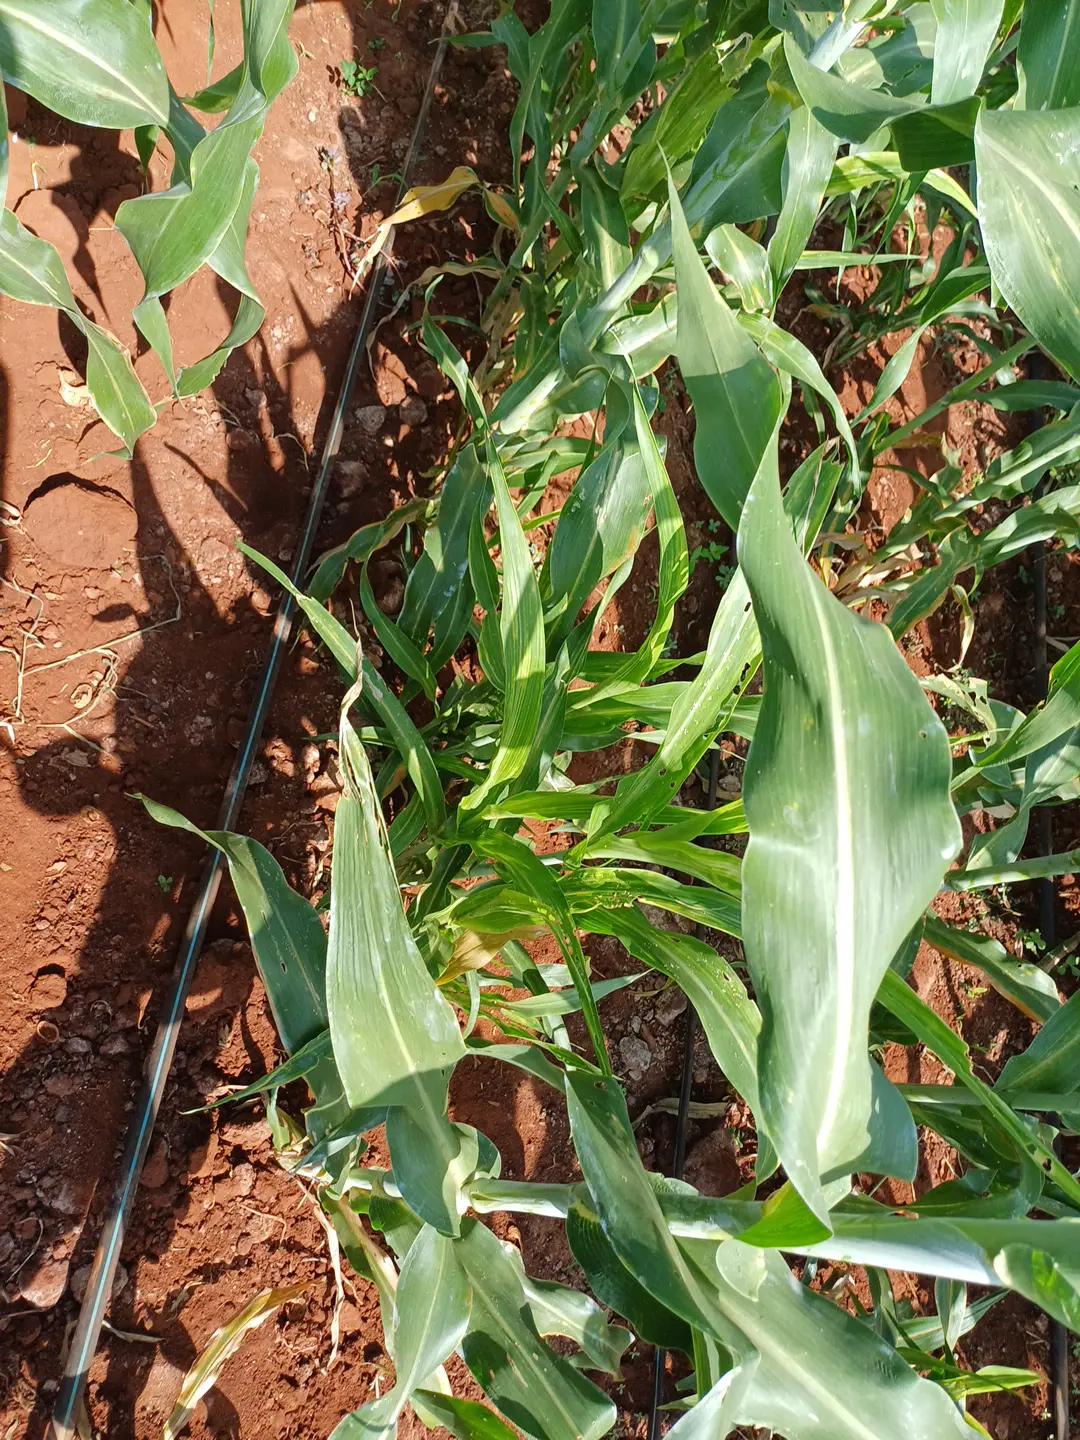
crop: sorghum
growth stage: heading tuber
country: Kenya
